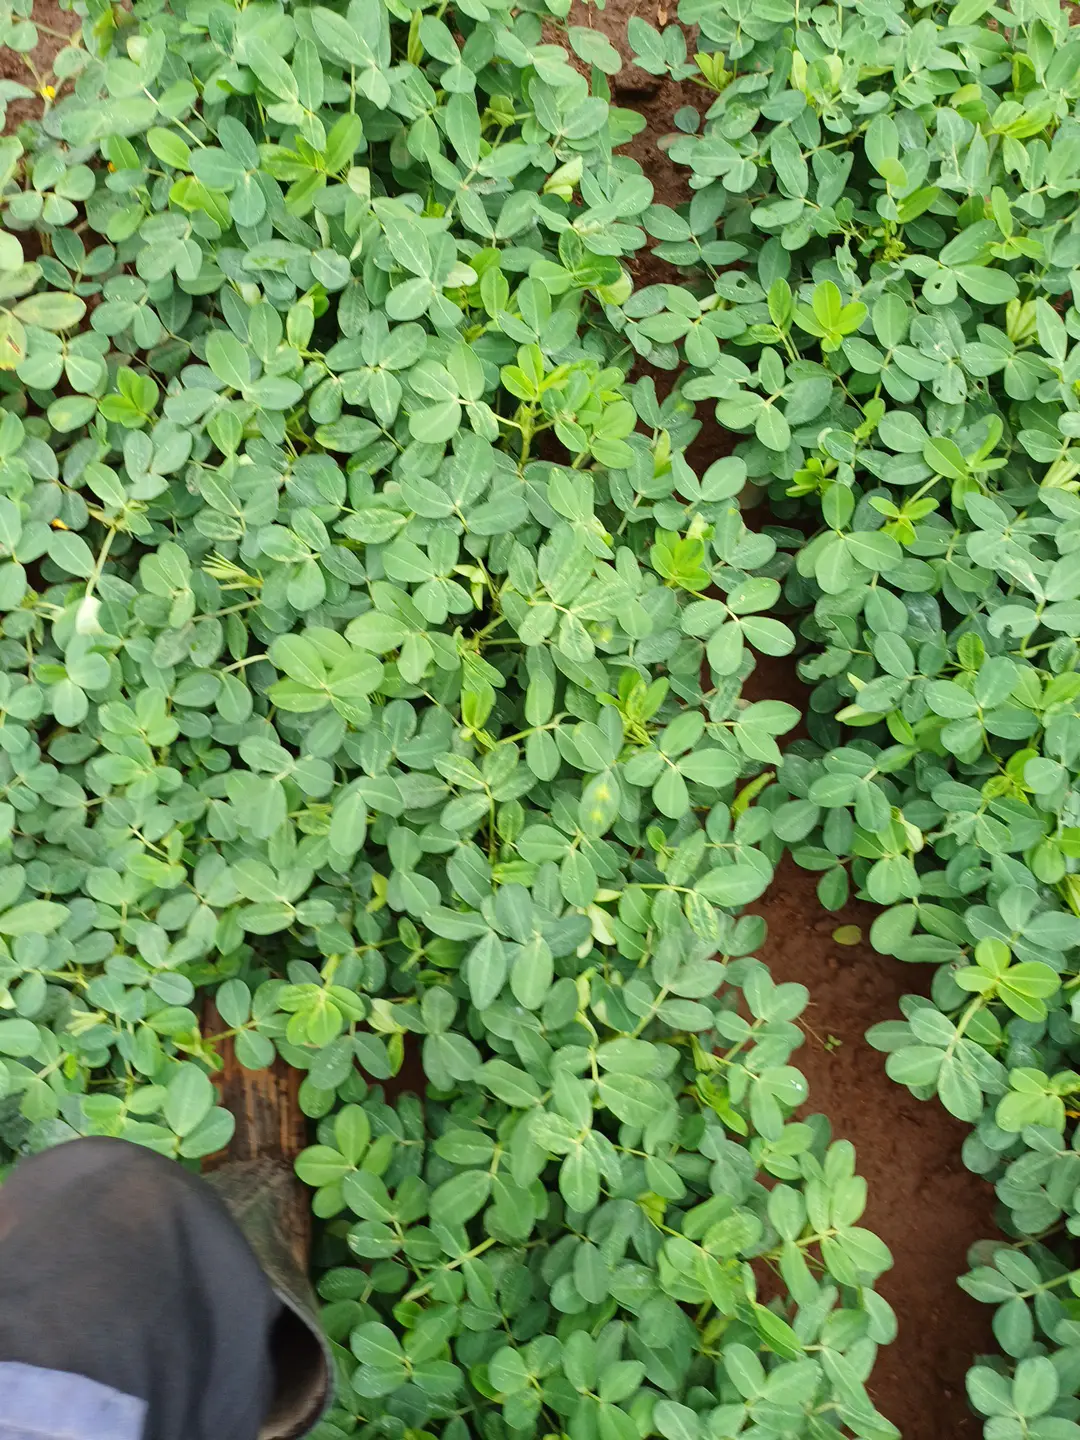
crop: groundnut
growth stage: flowering
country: Kenya
